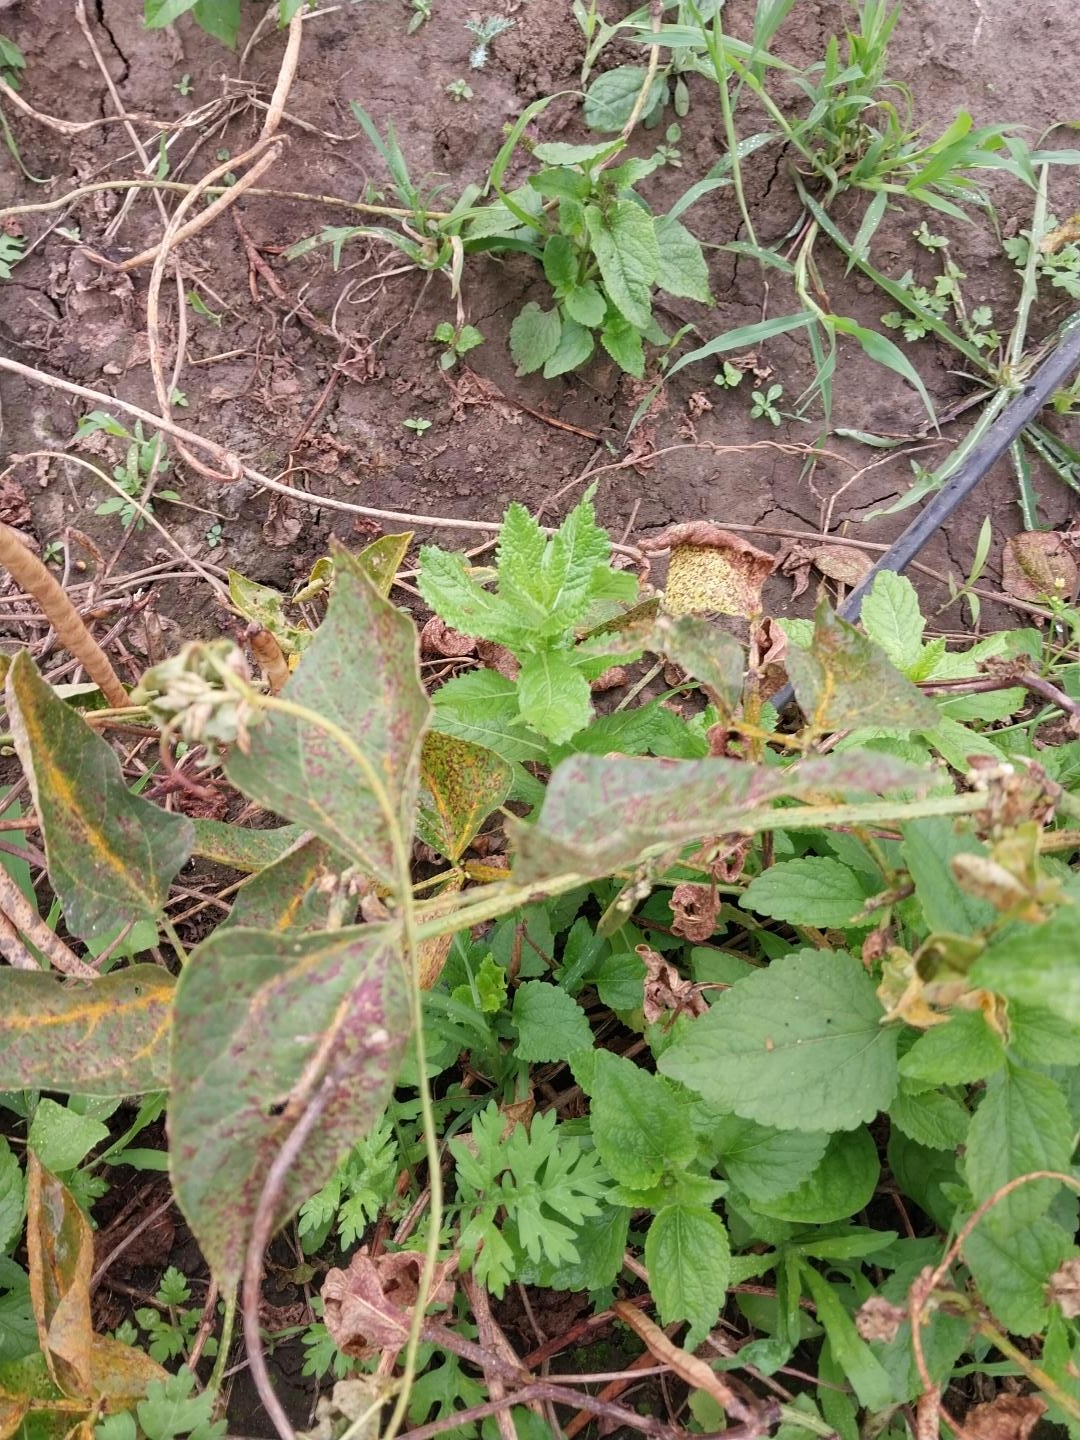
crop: cowpea
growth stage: development pod
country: Tanzania
